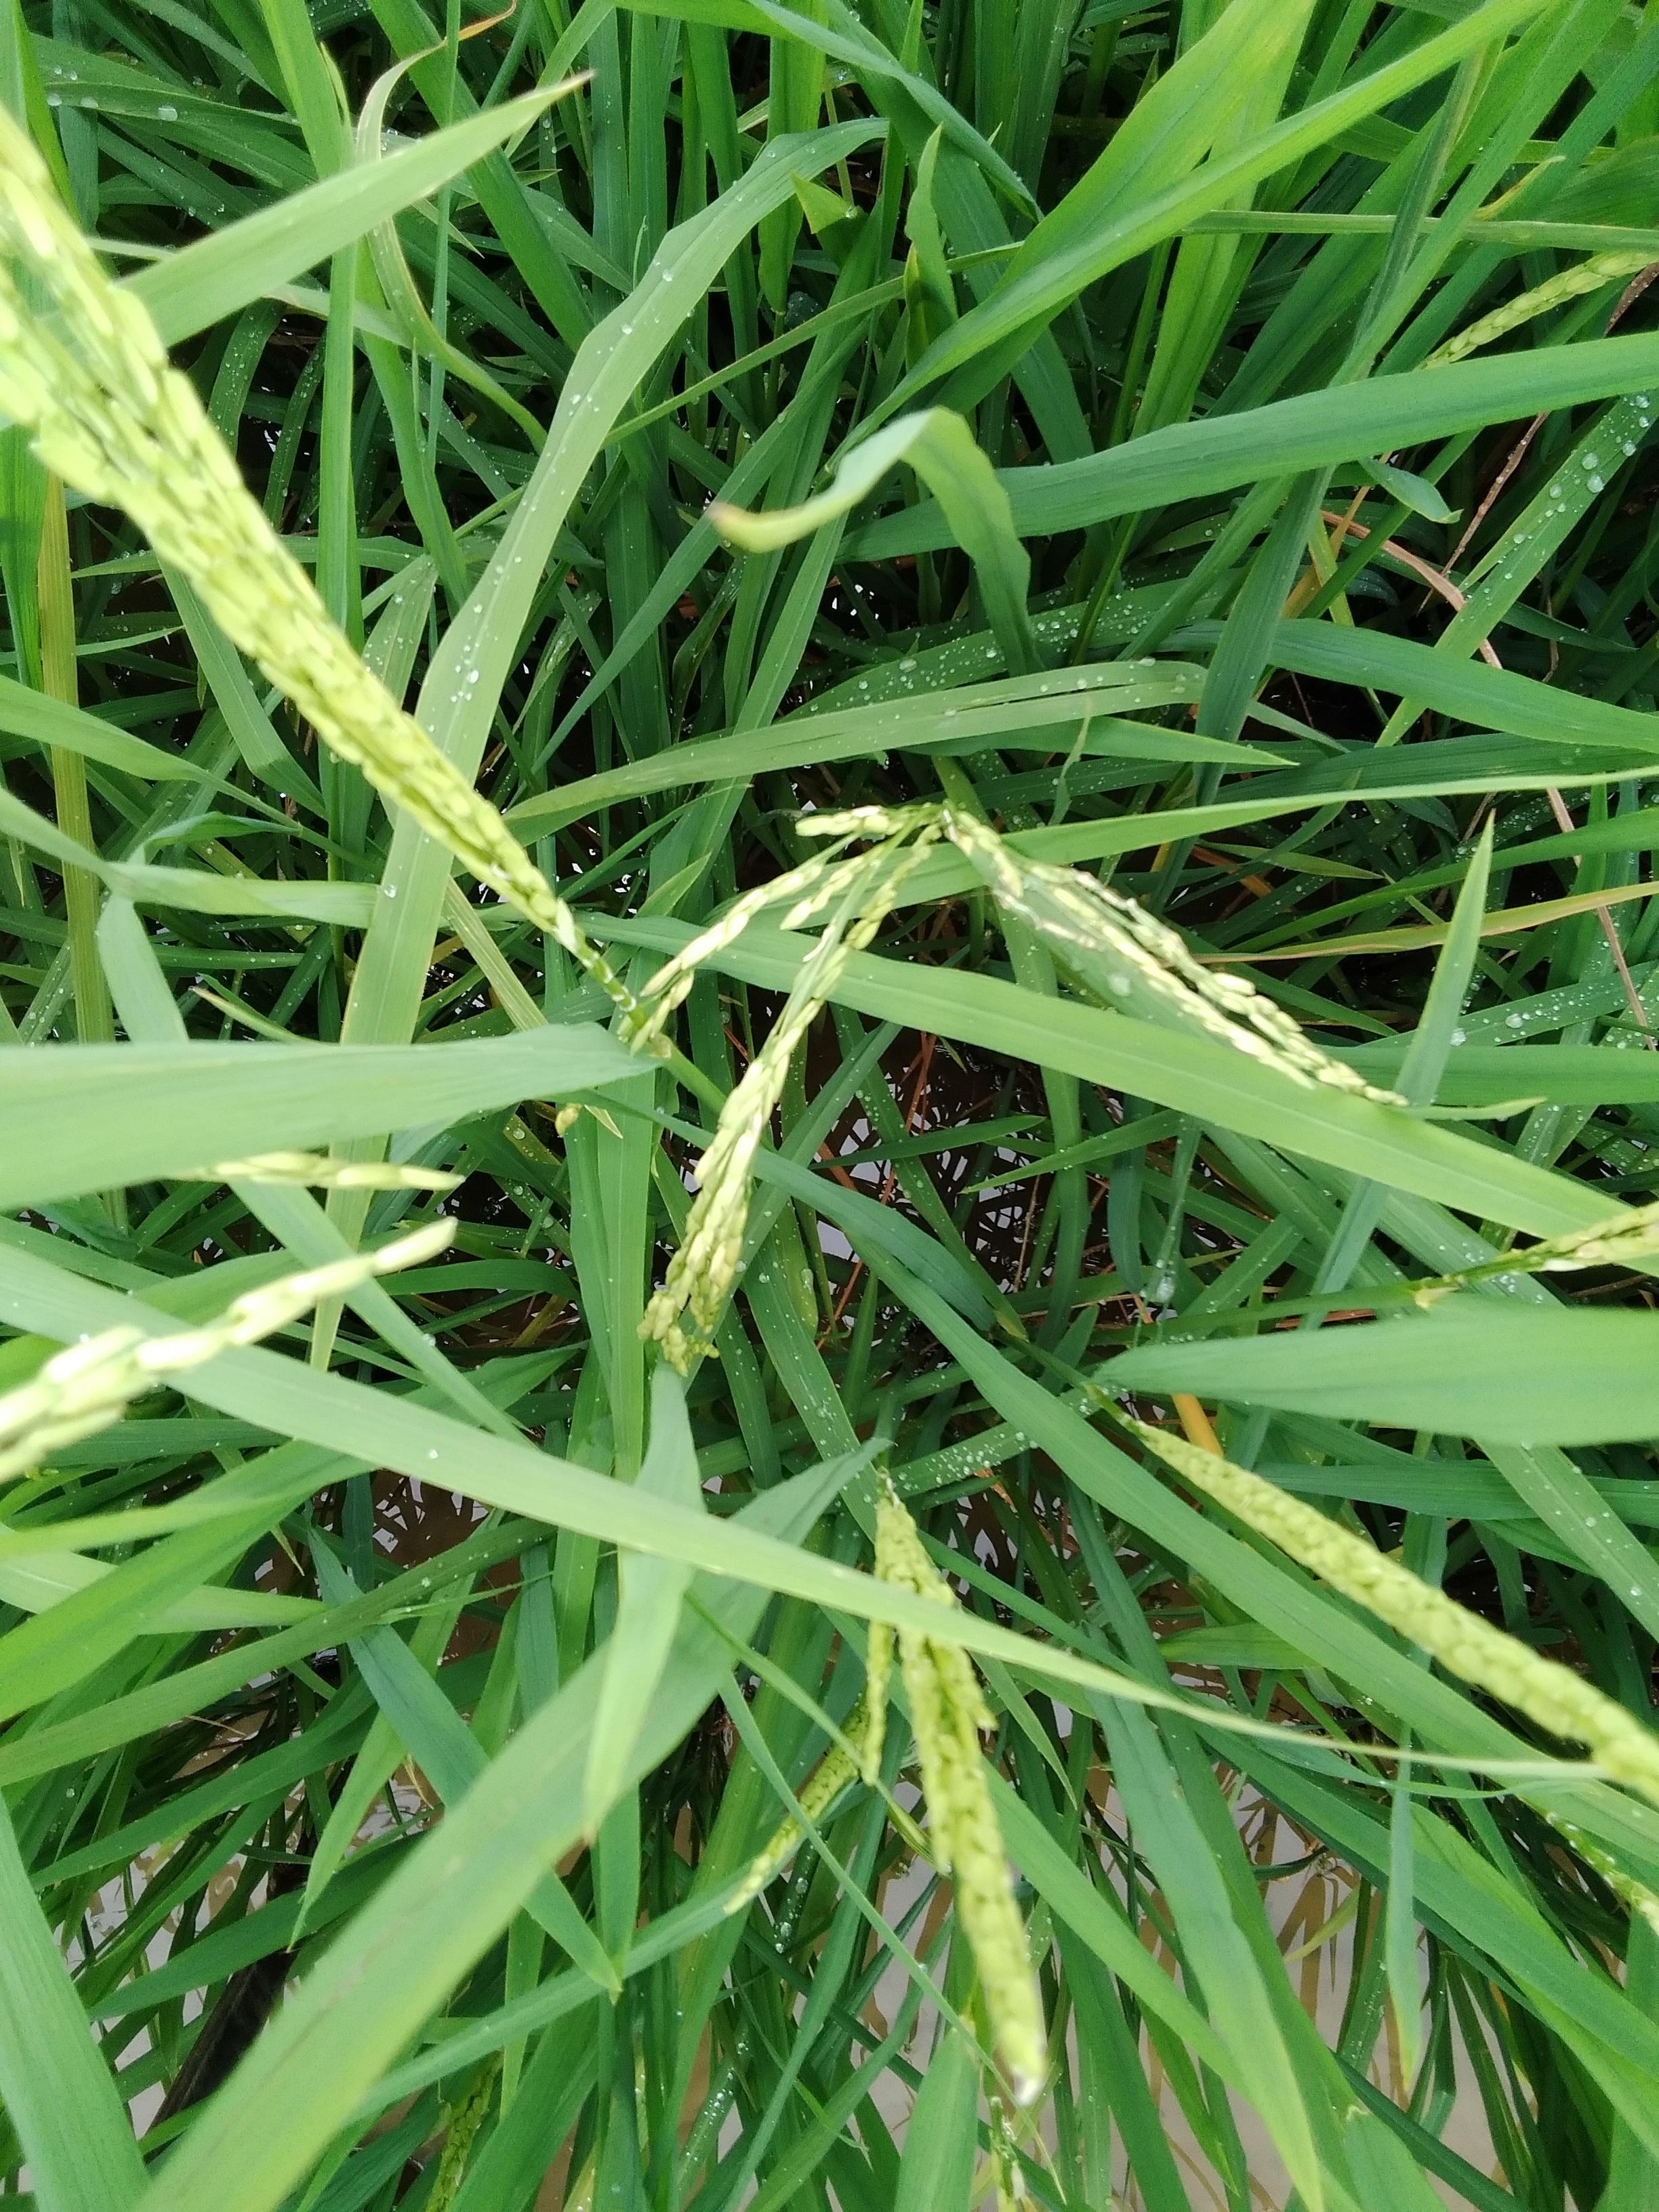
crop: rice
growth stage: flowering
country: Nigeria
